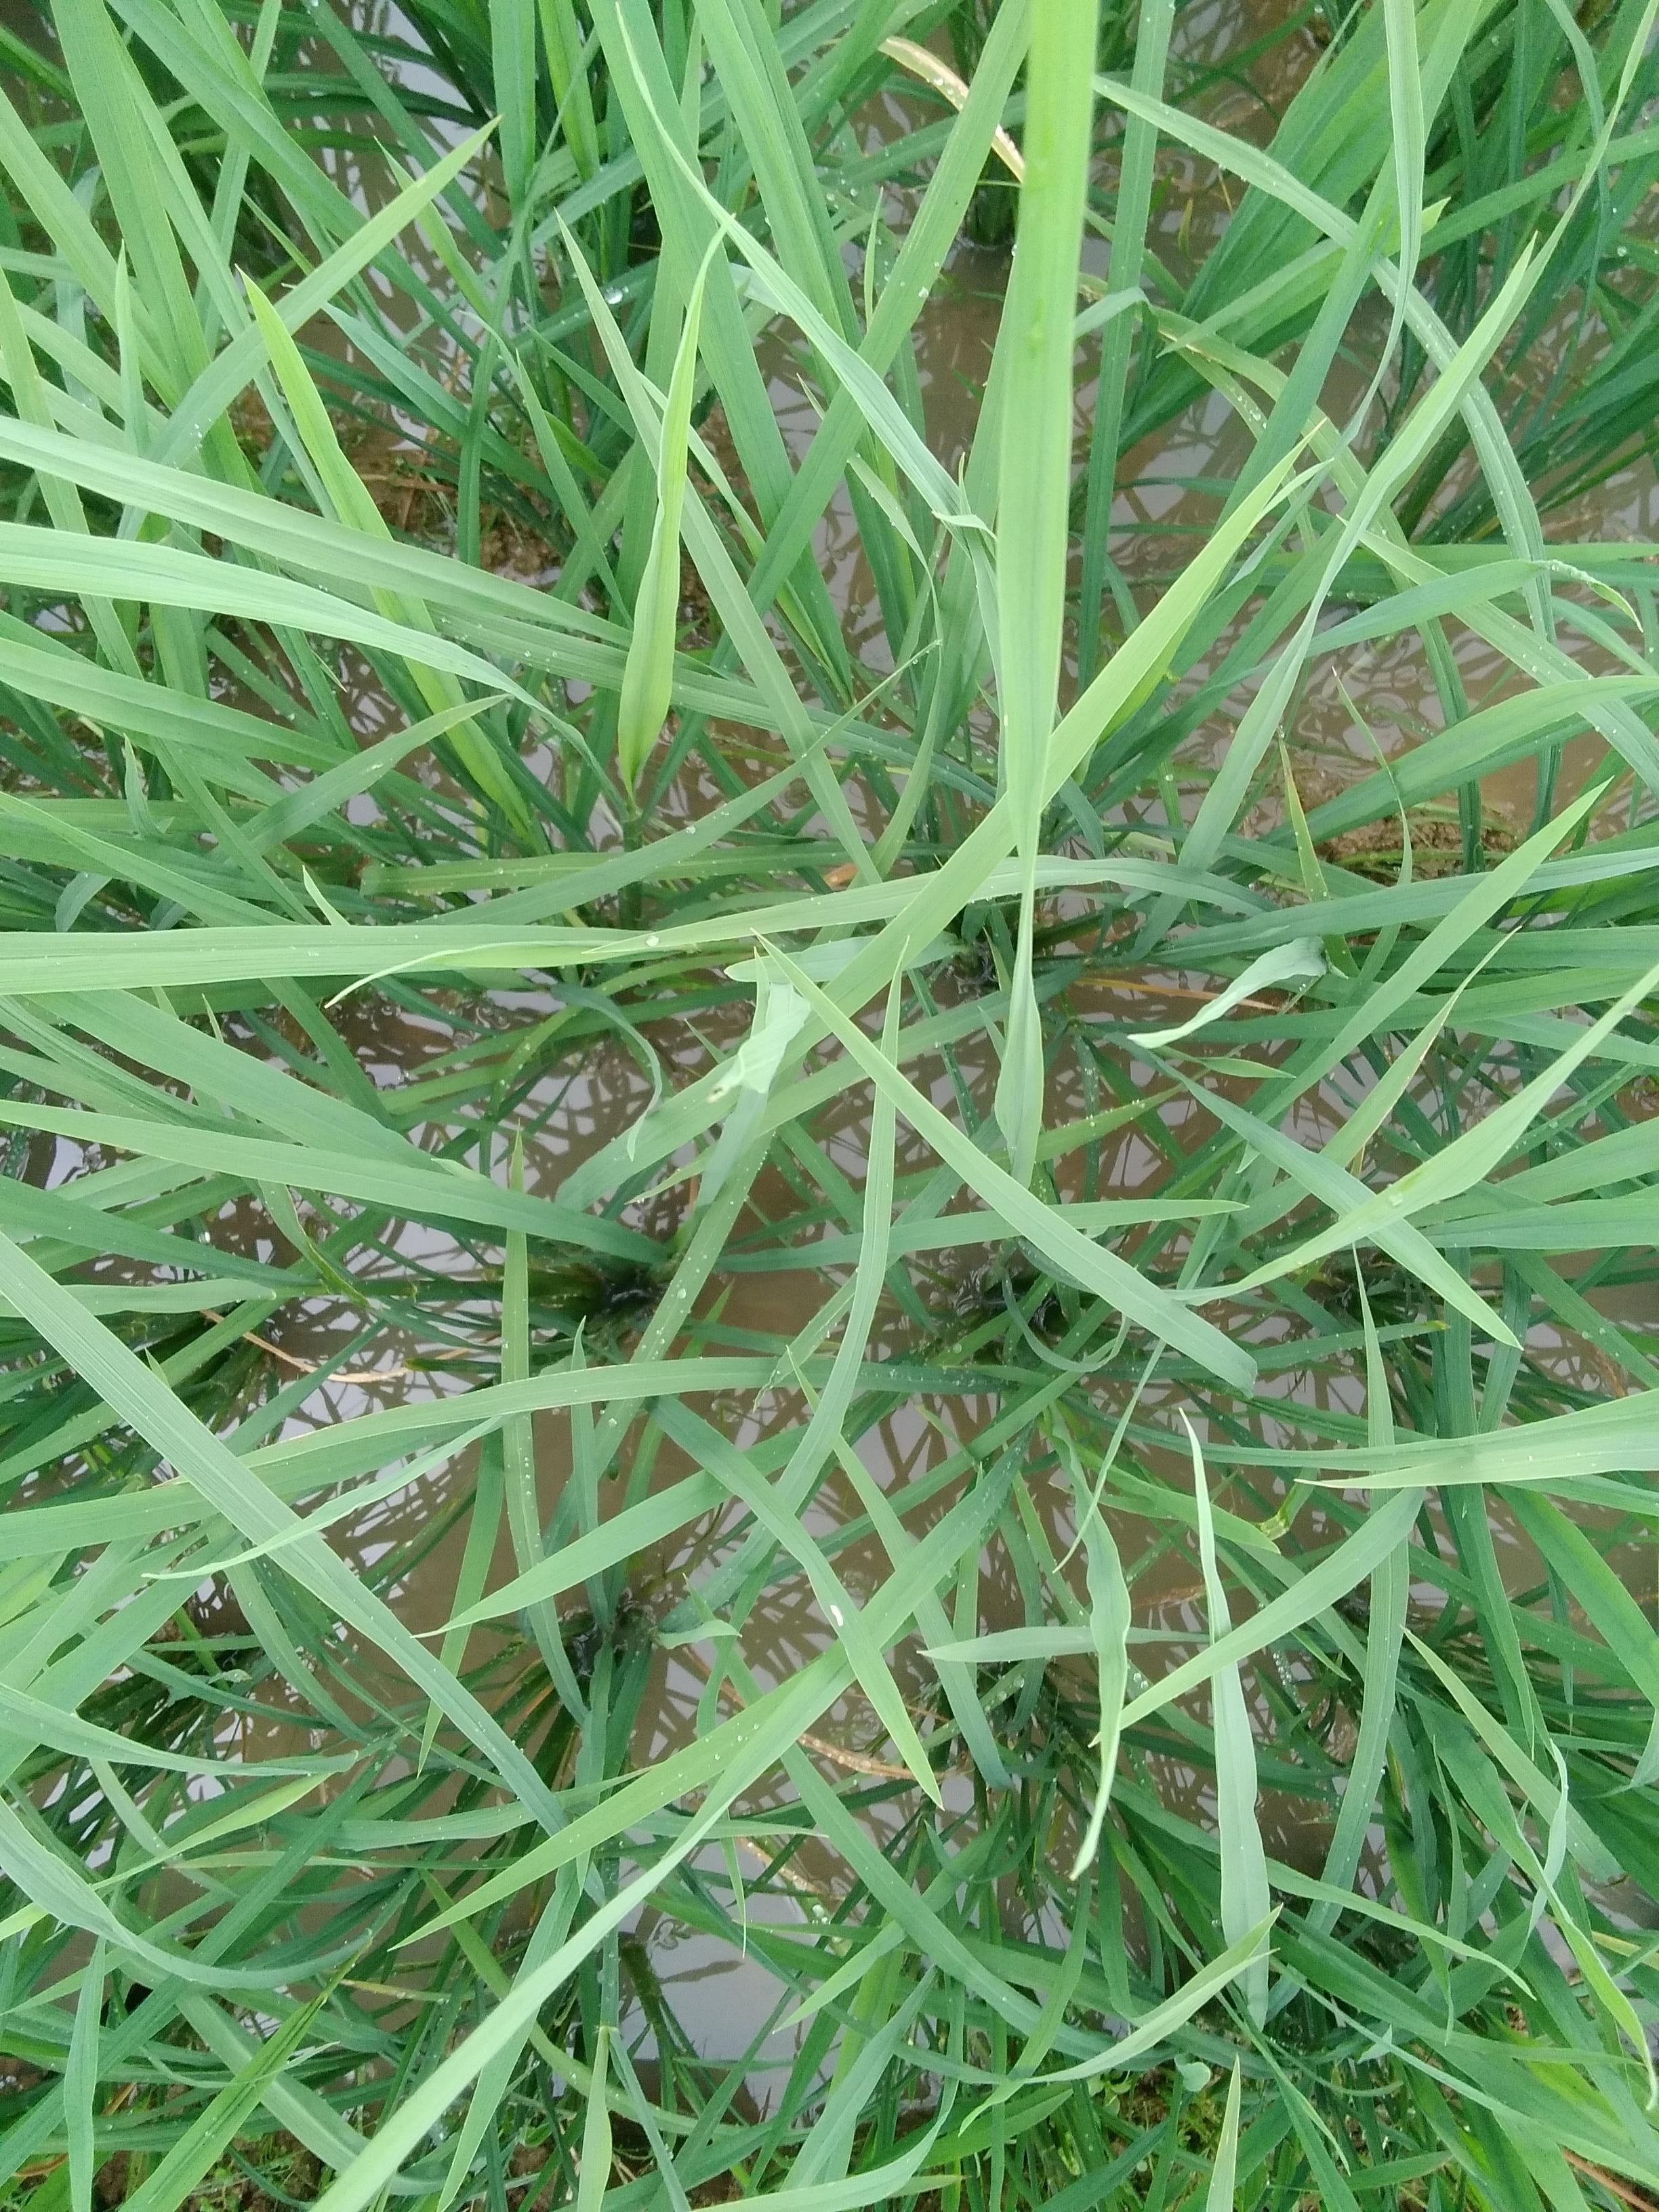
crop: rice
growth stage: vegetative
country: Nigeria
